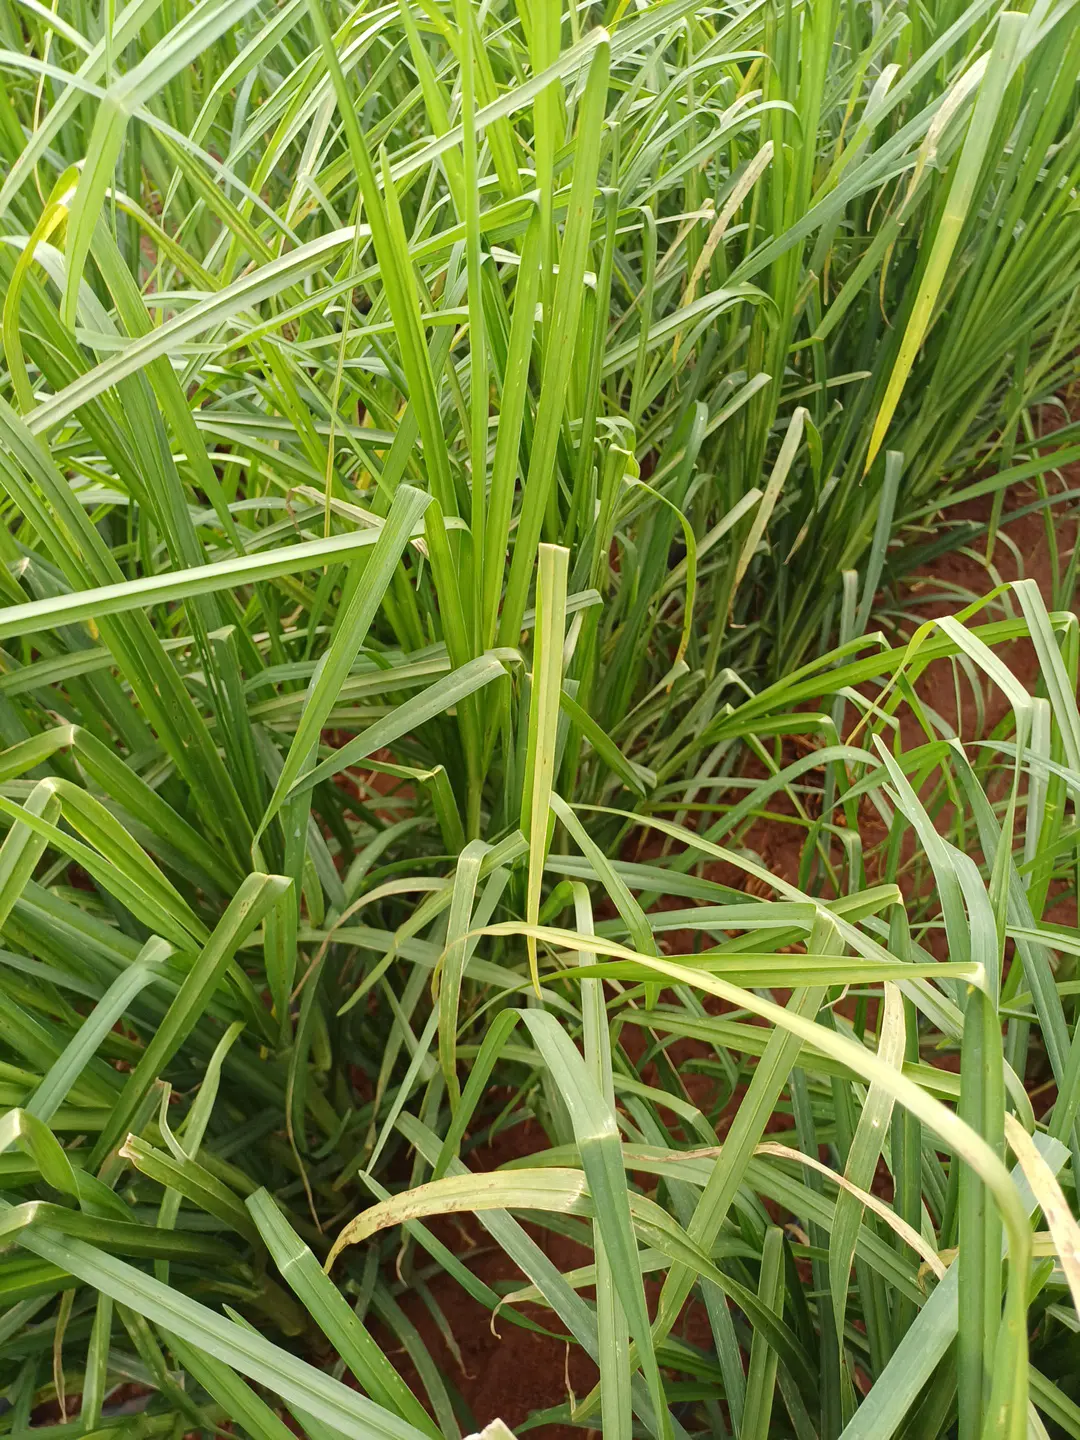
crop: finger millet
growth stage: vegetative
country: Kenya
